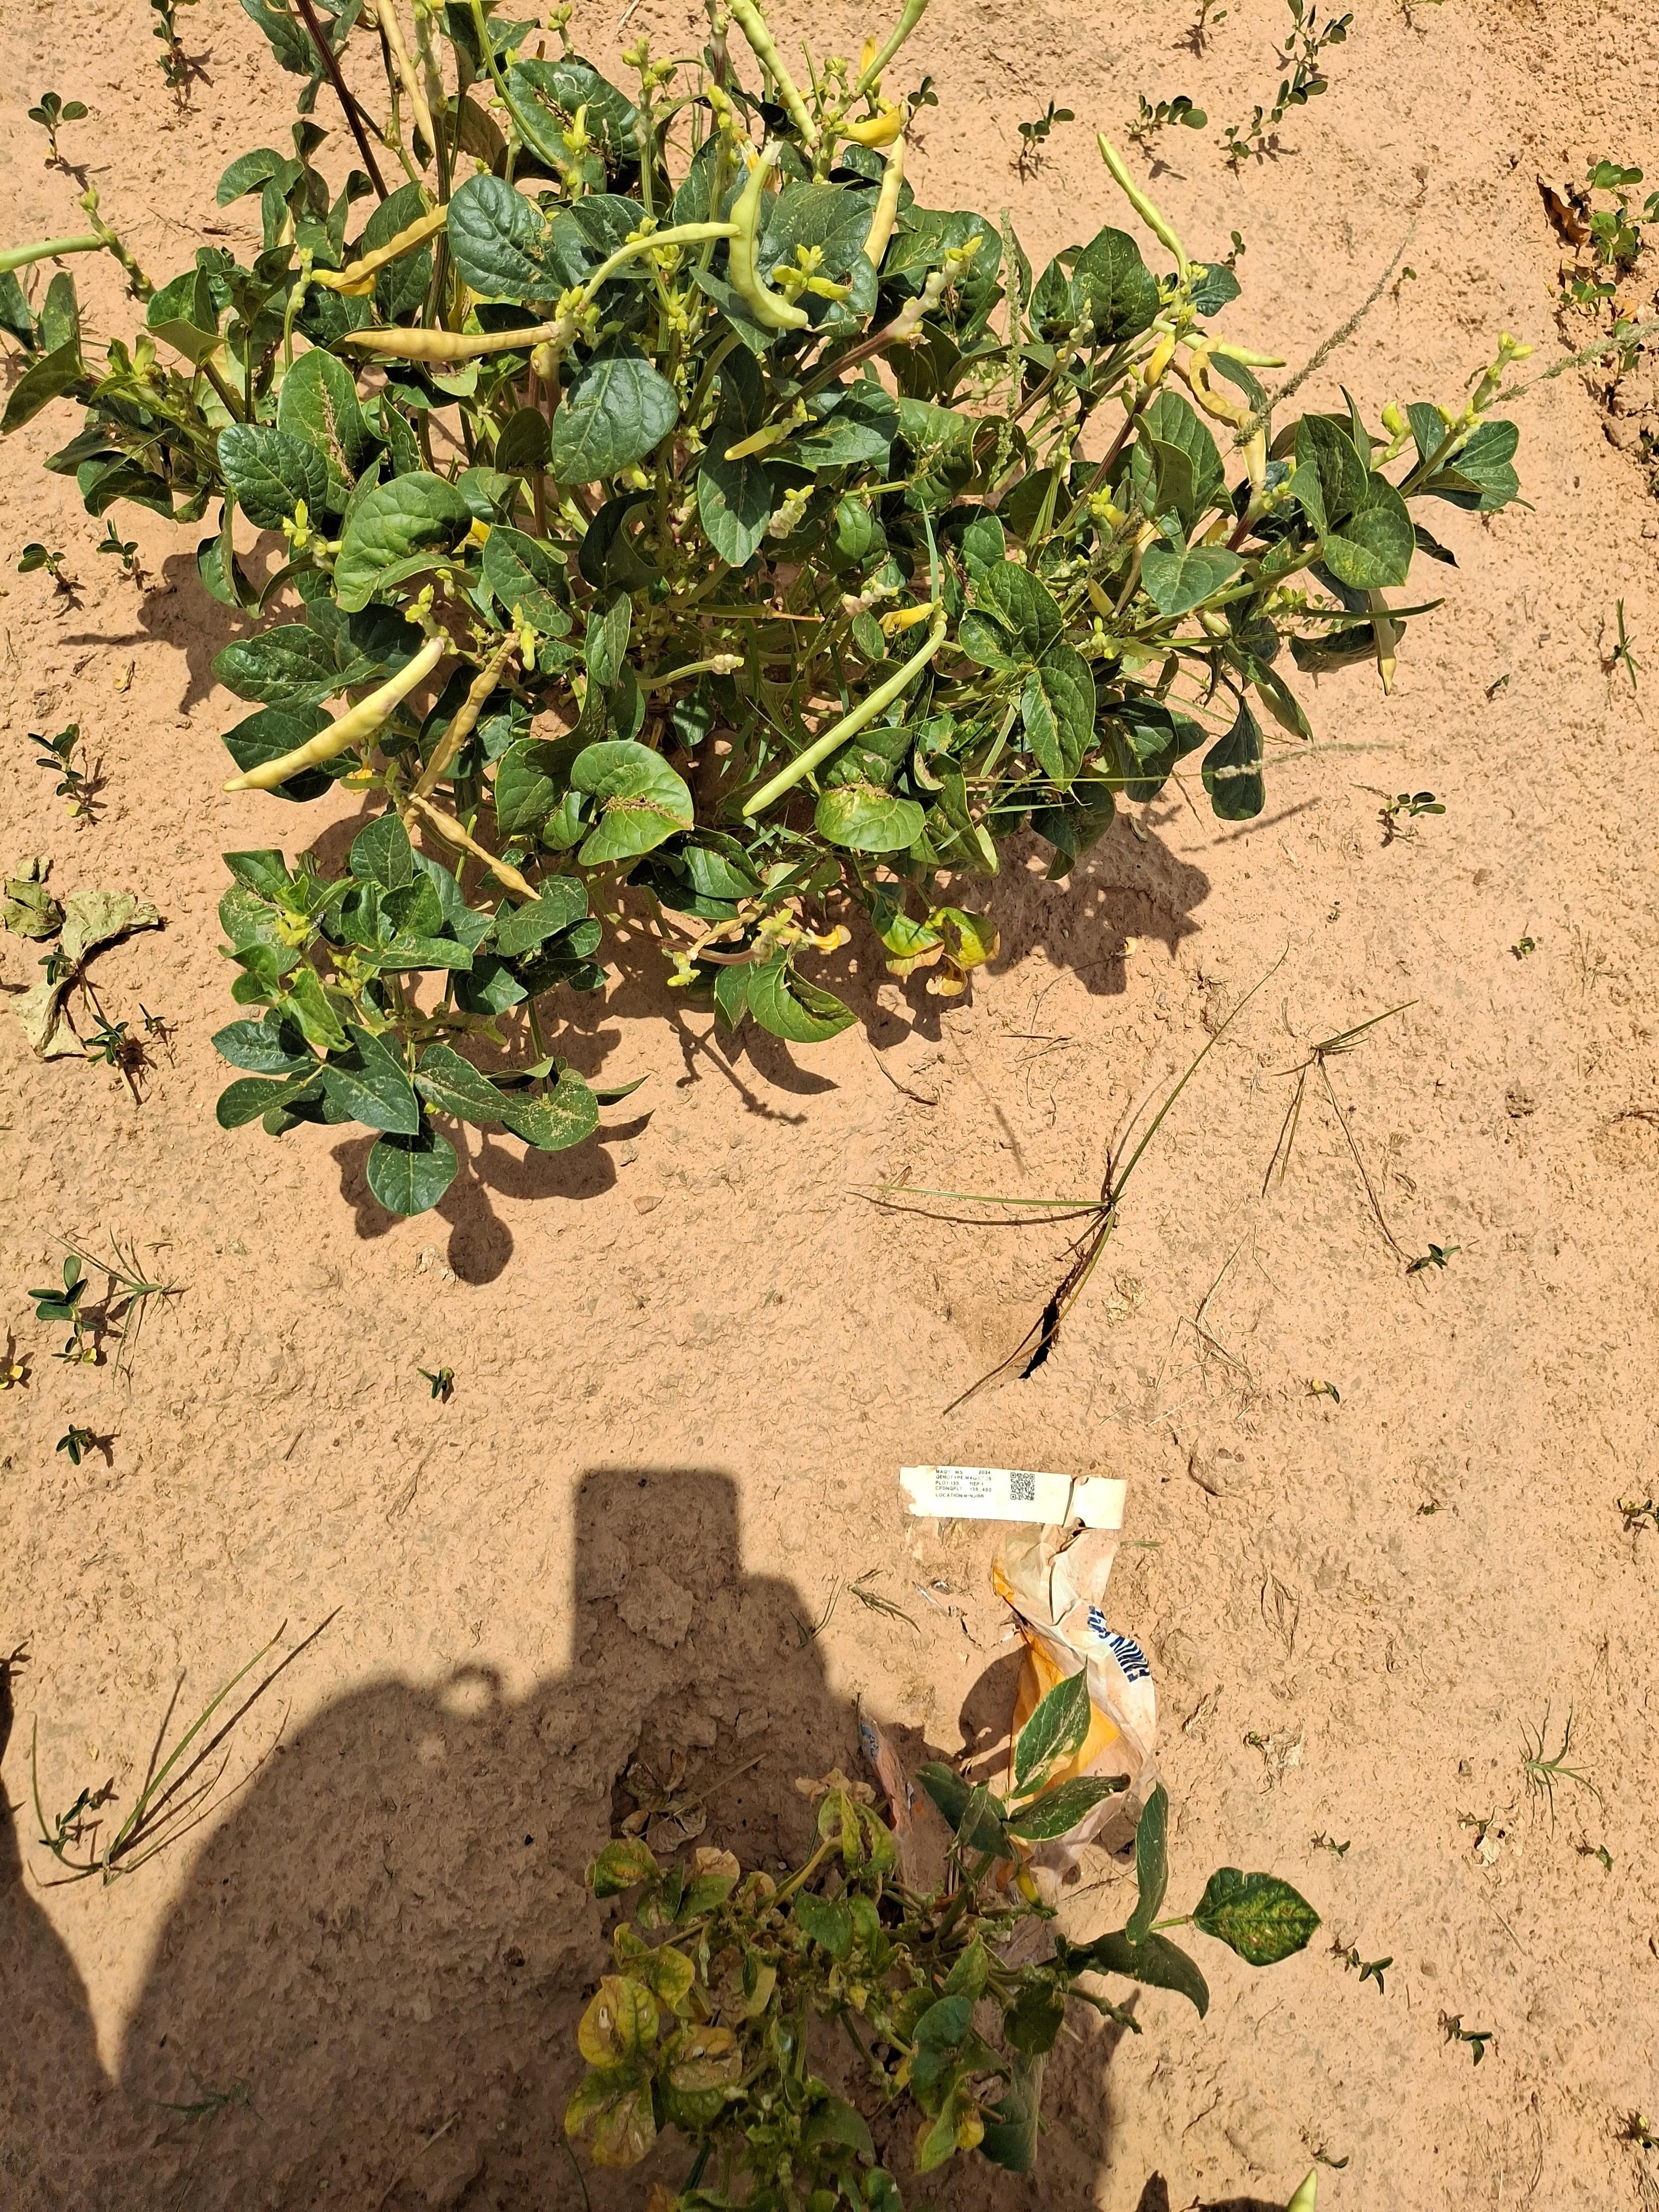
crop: cowpea
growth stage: harvest maturity
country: Nigeria
